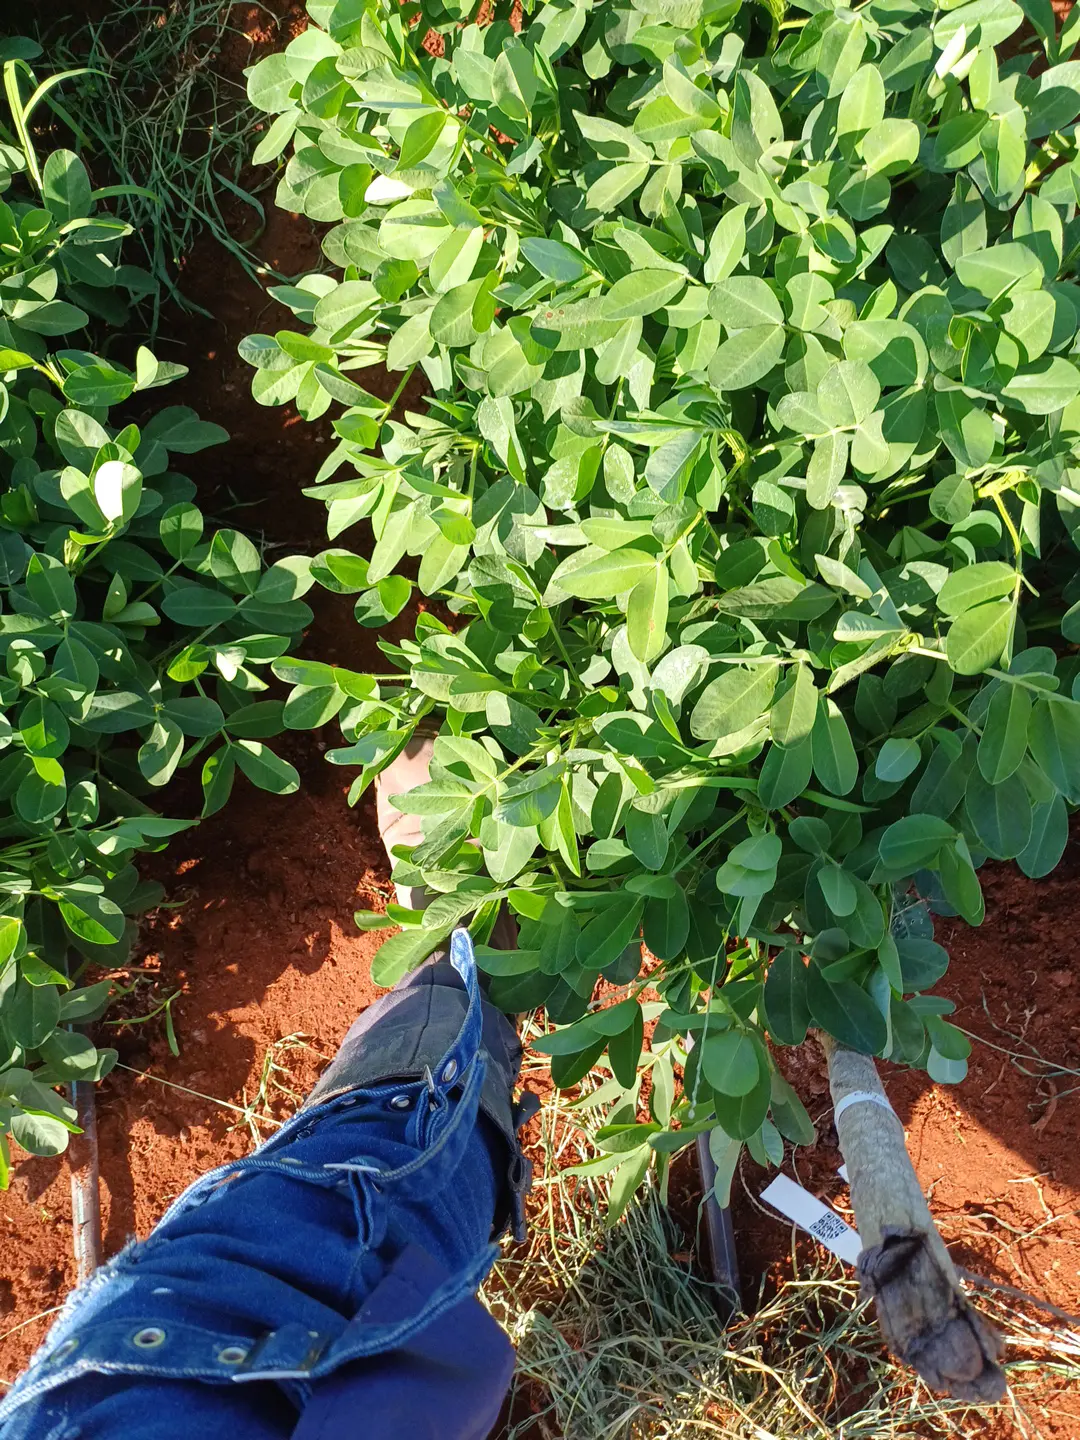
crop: groundnut
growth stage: flowering
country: Kenya
